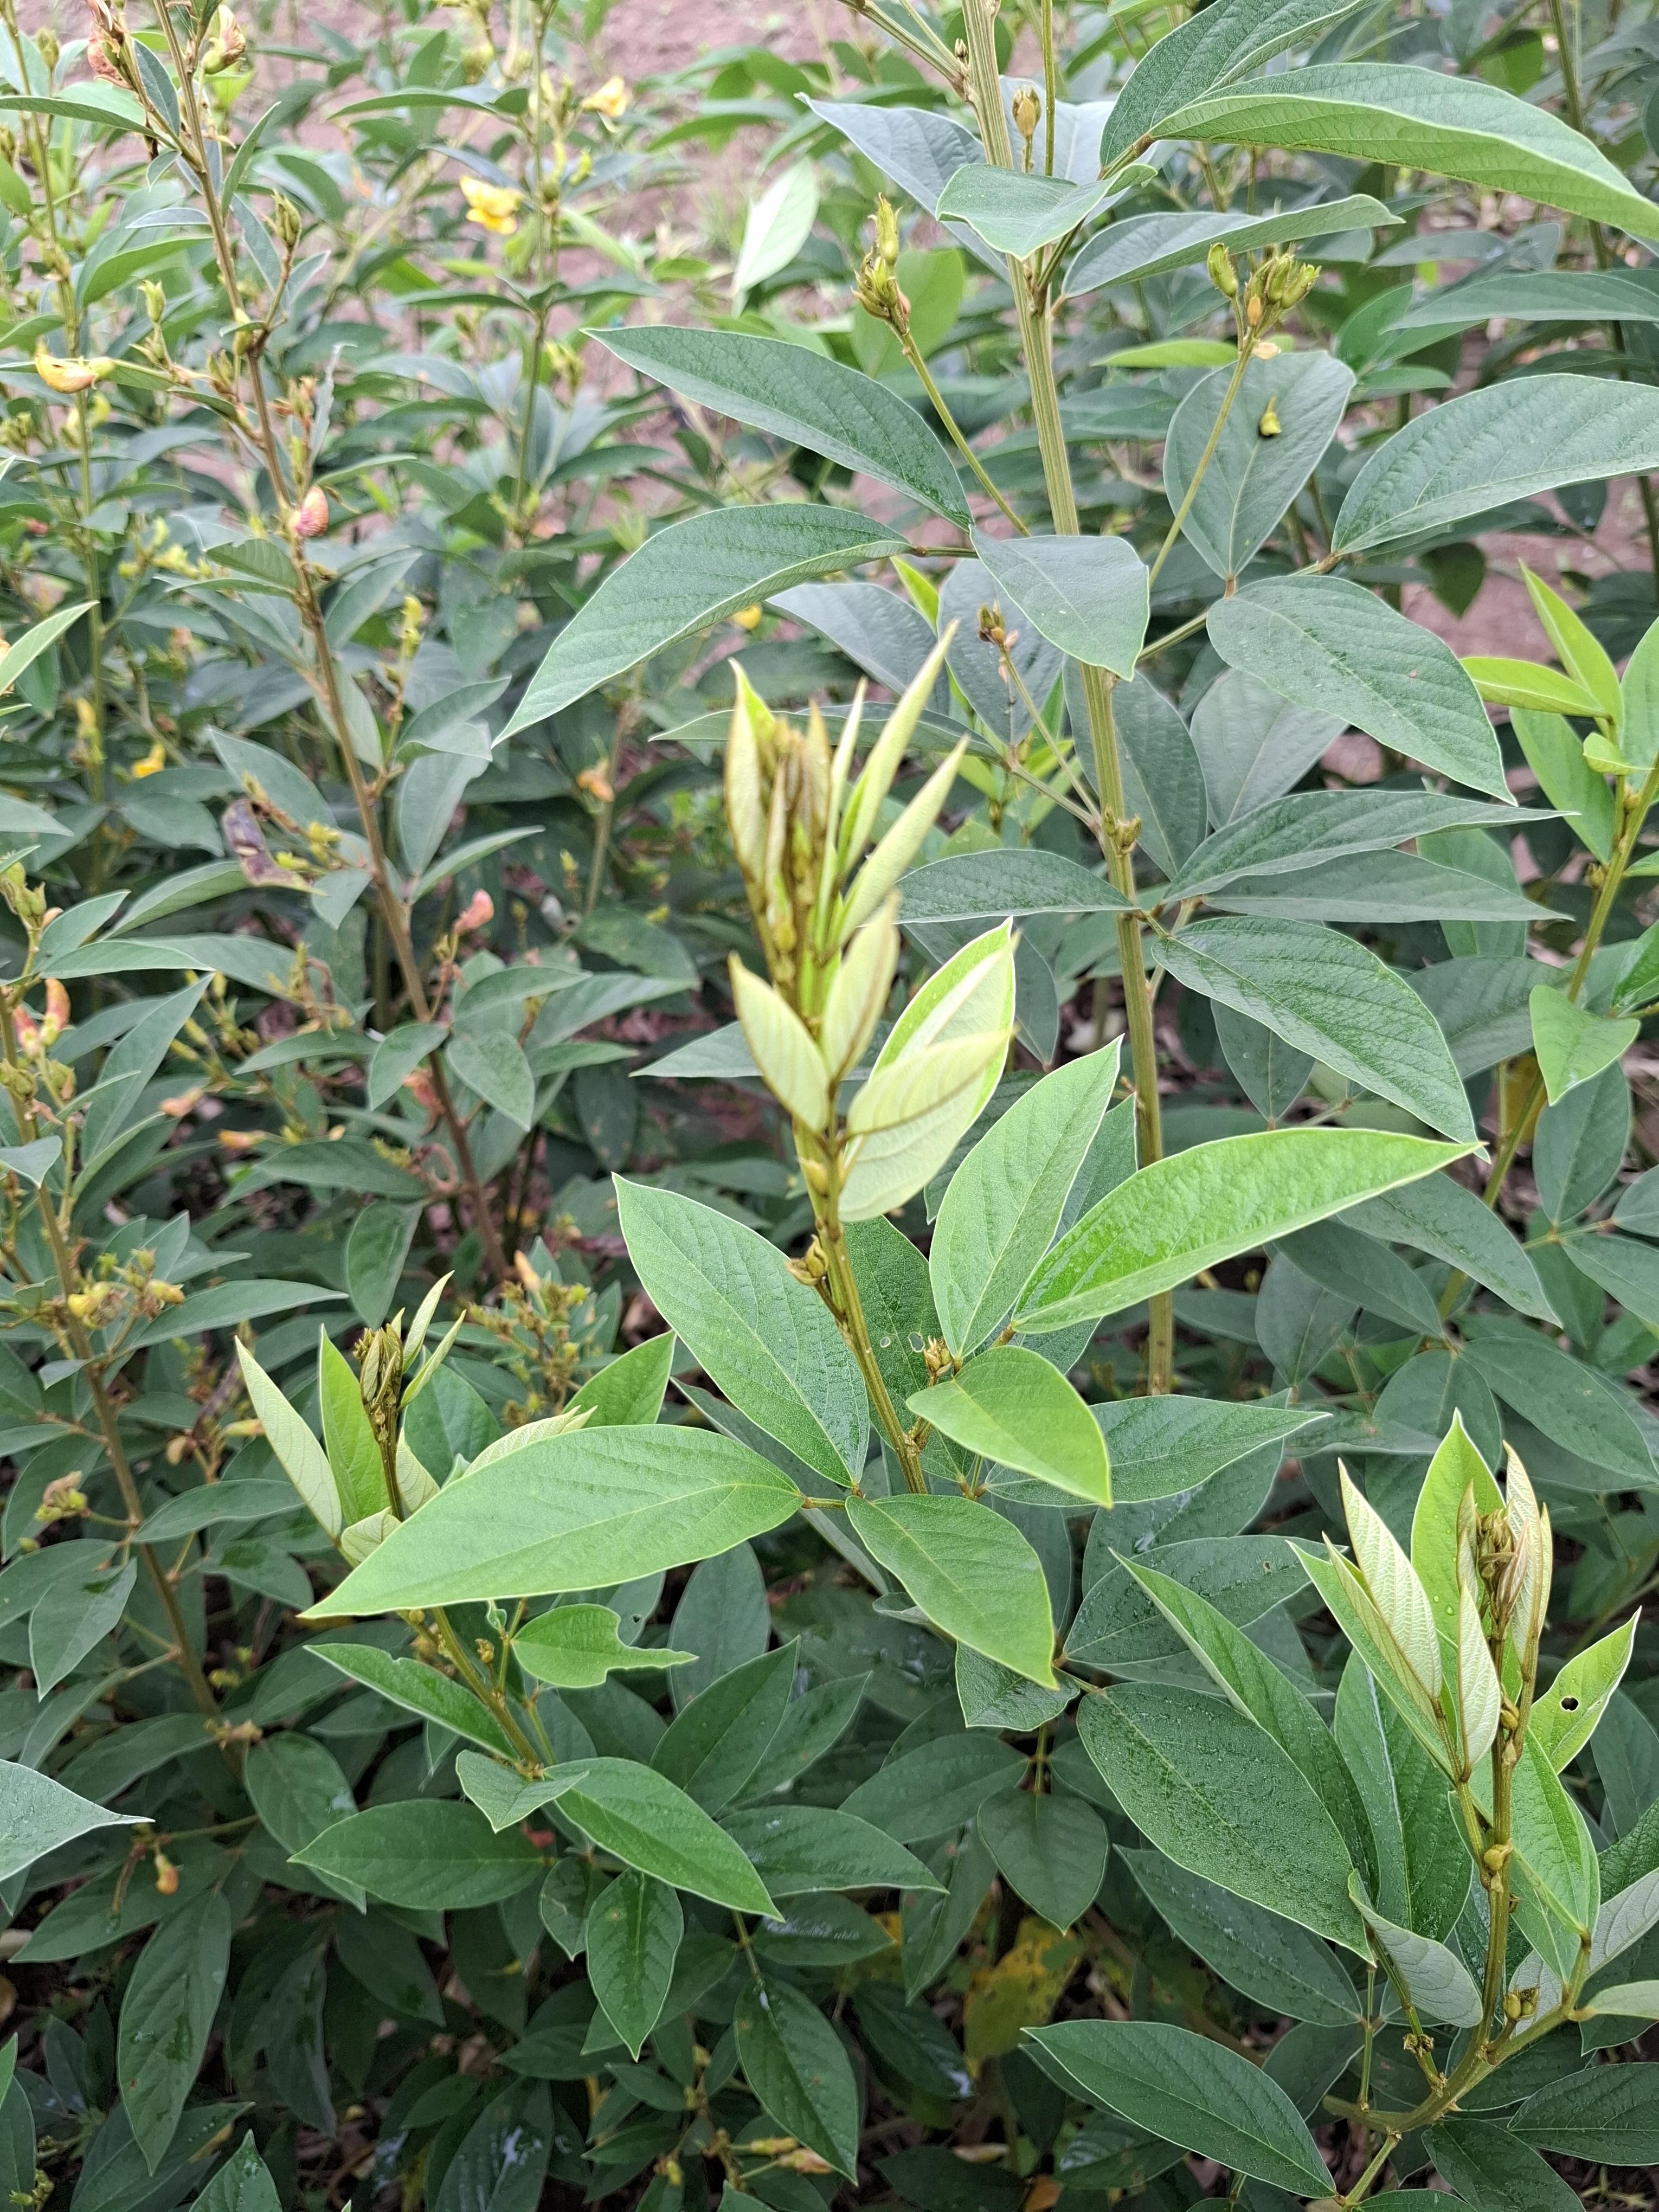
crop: sweet potato
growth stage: vegetative
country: Tanzania
